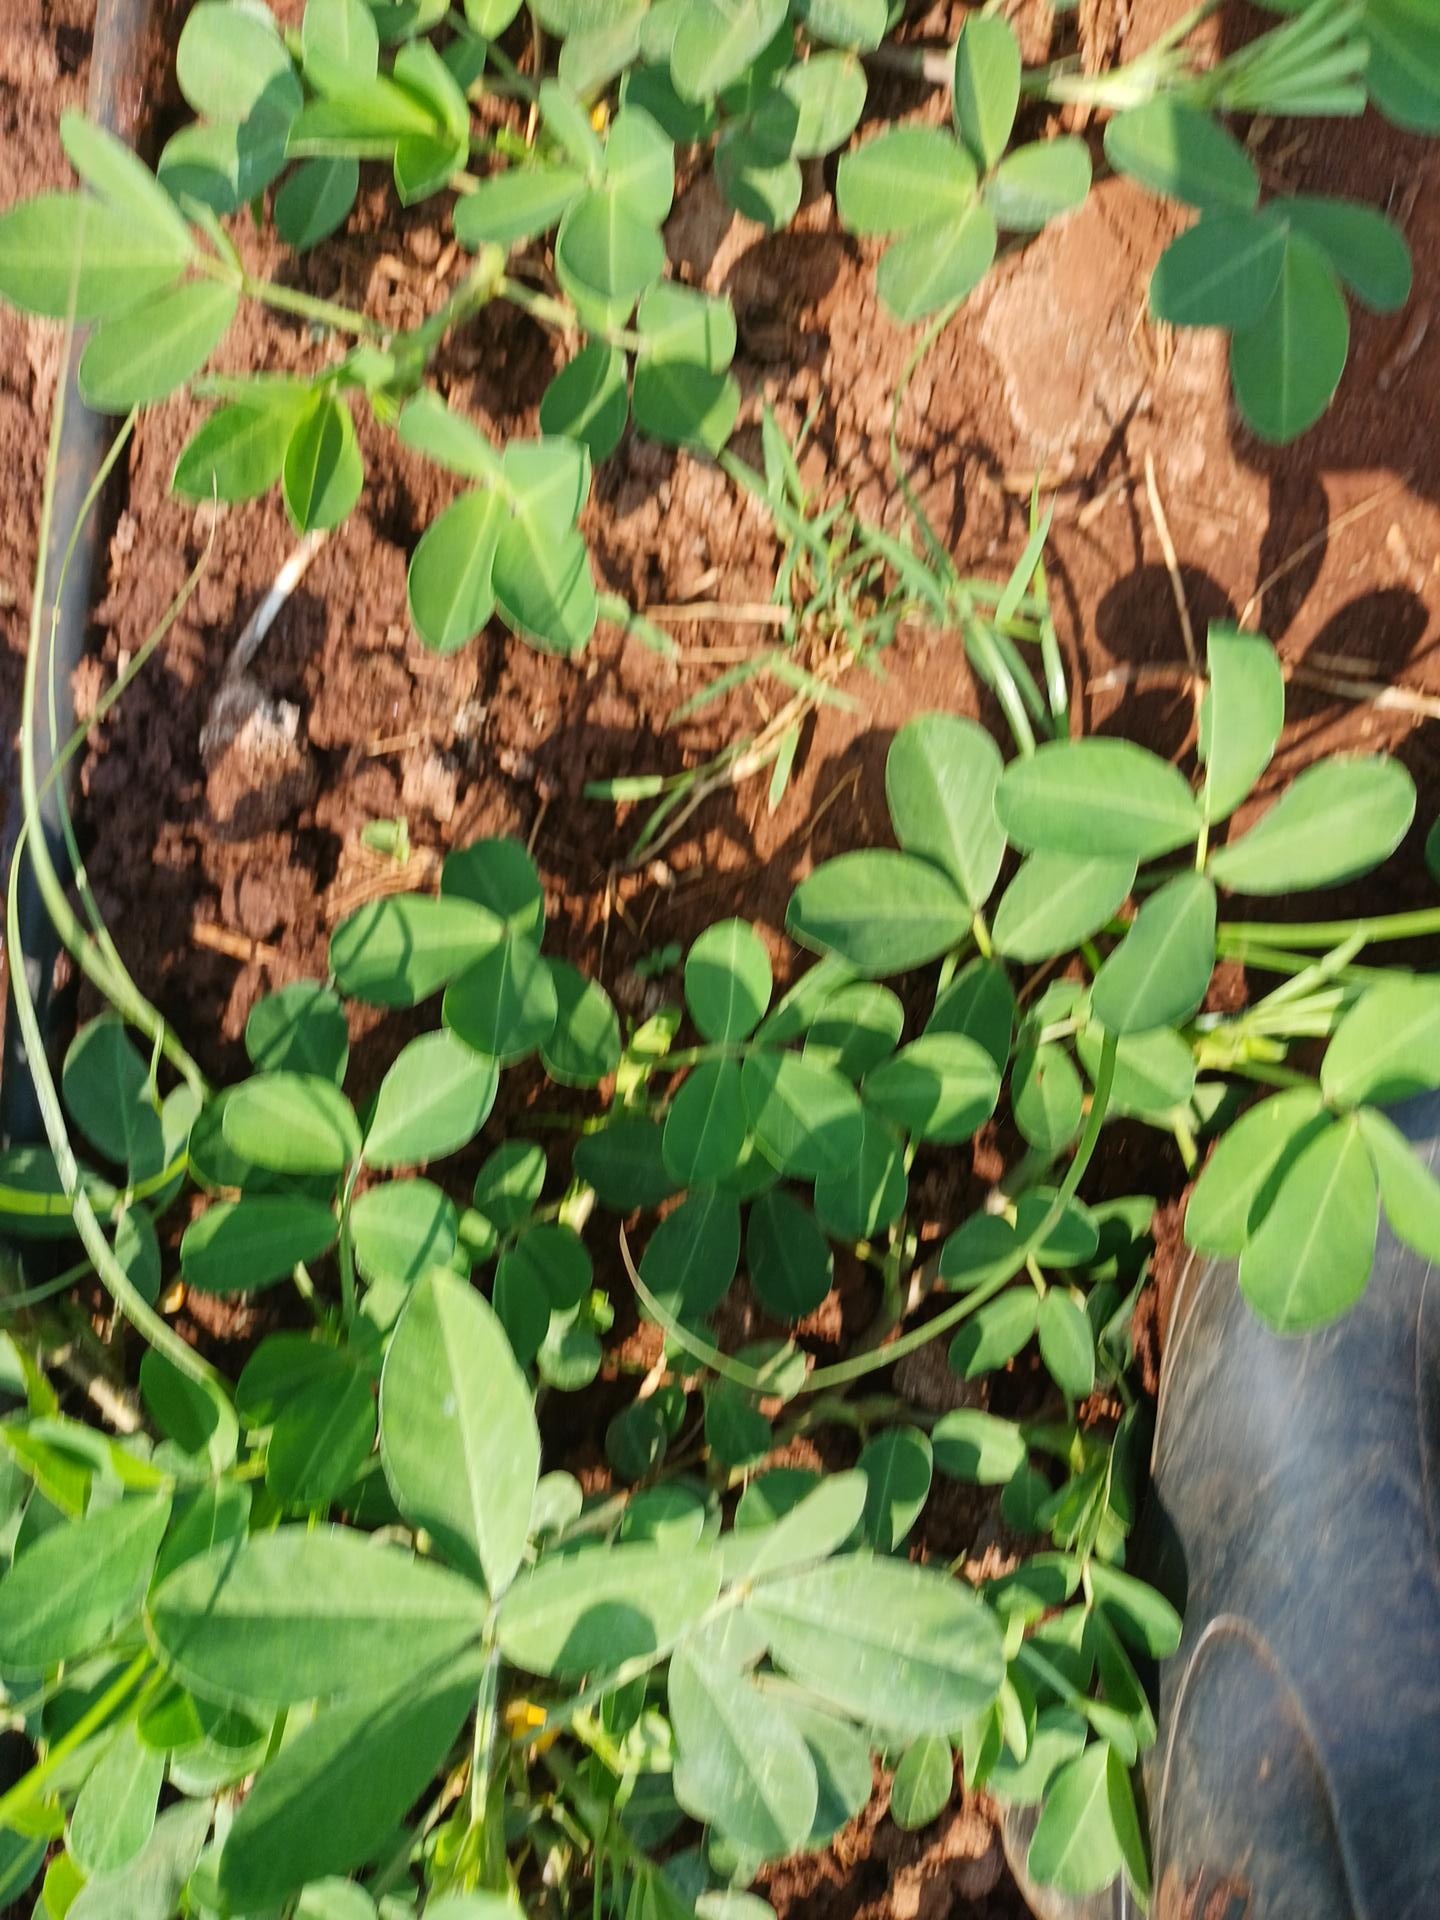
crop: groundnut
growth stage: flowering
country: Kenya
